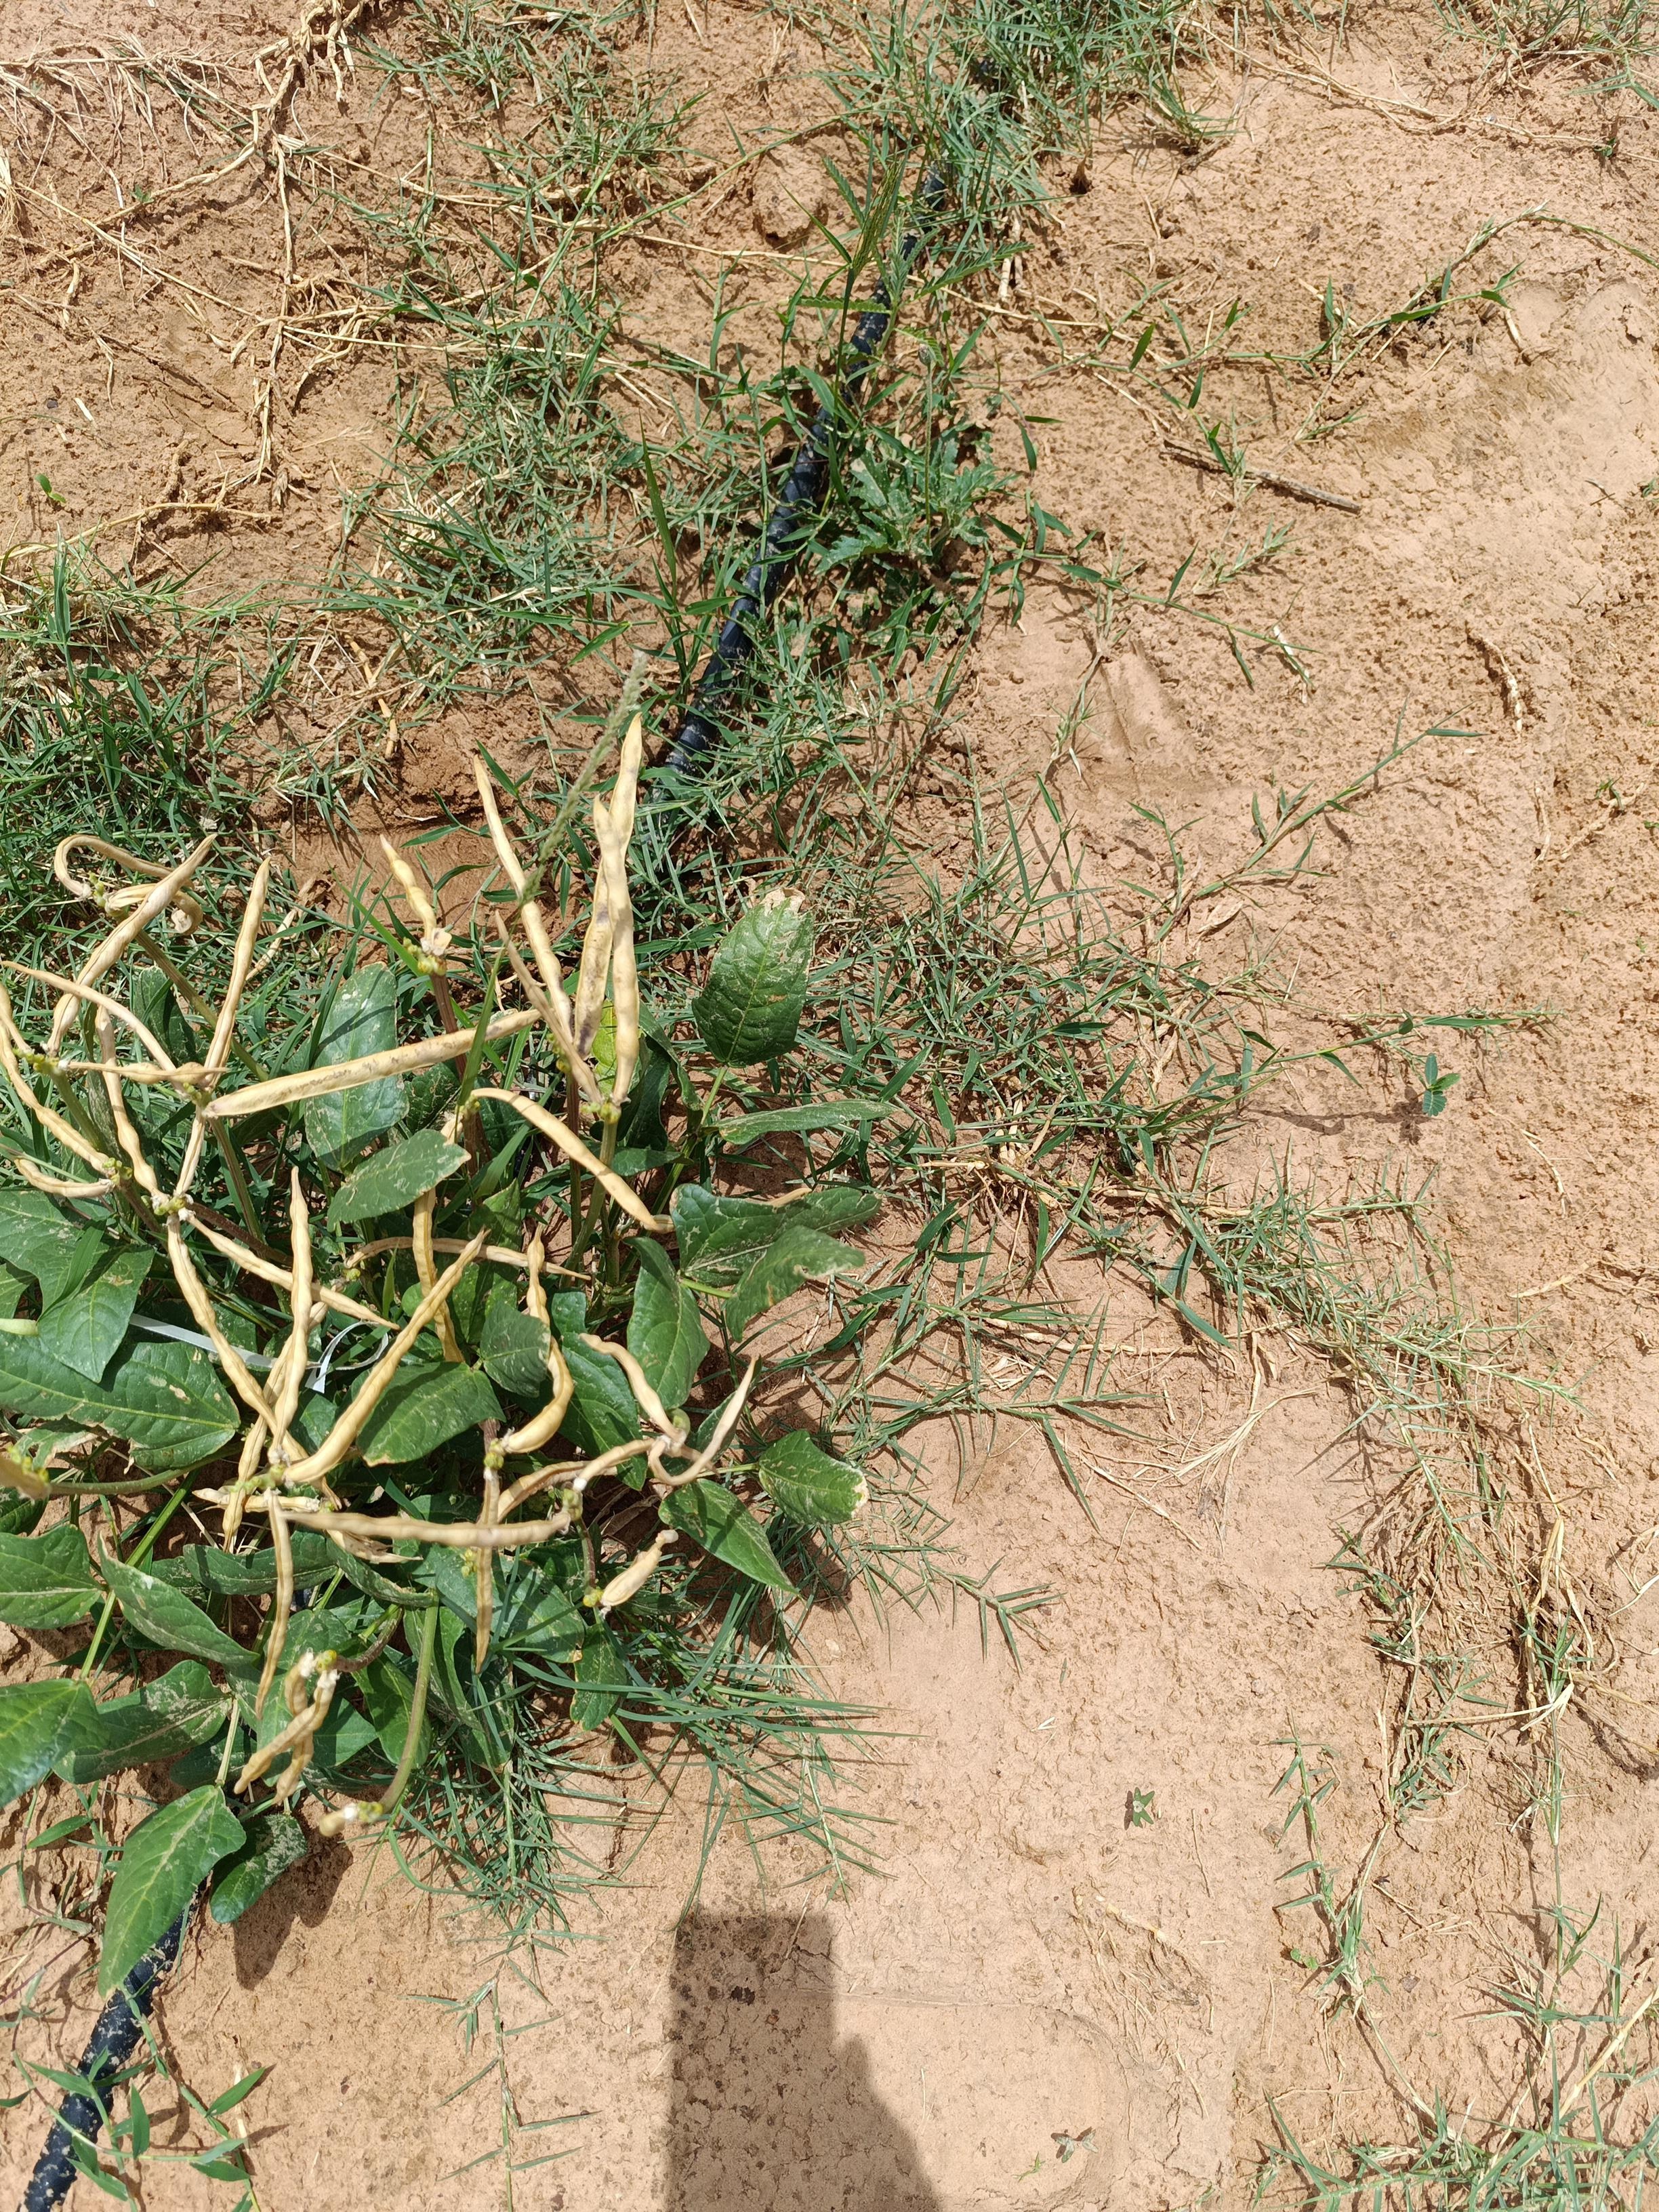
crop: cowpea
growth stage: development pod
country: Nigeria
